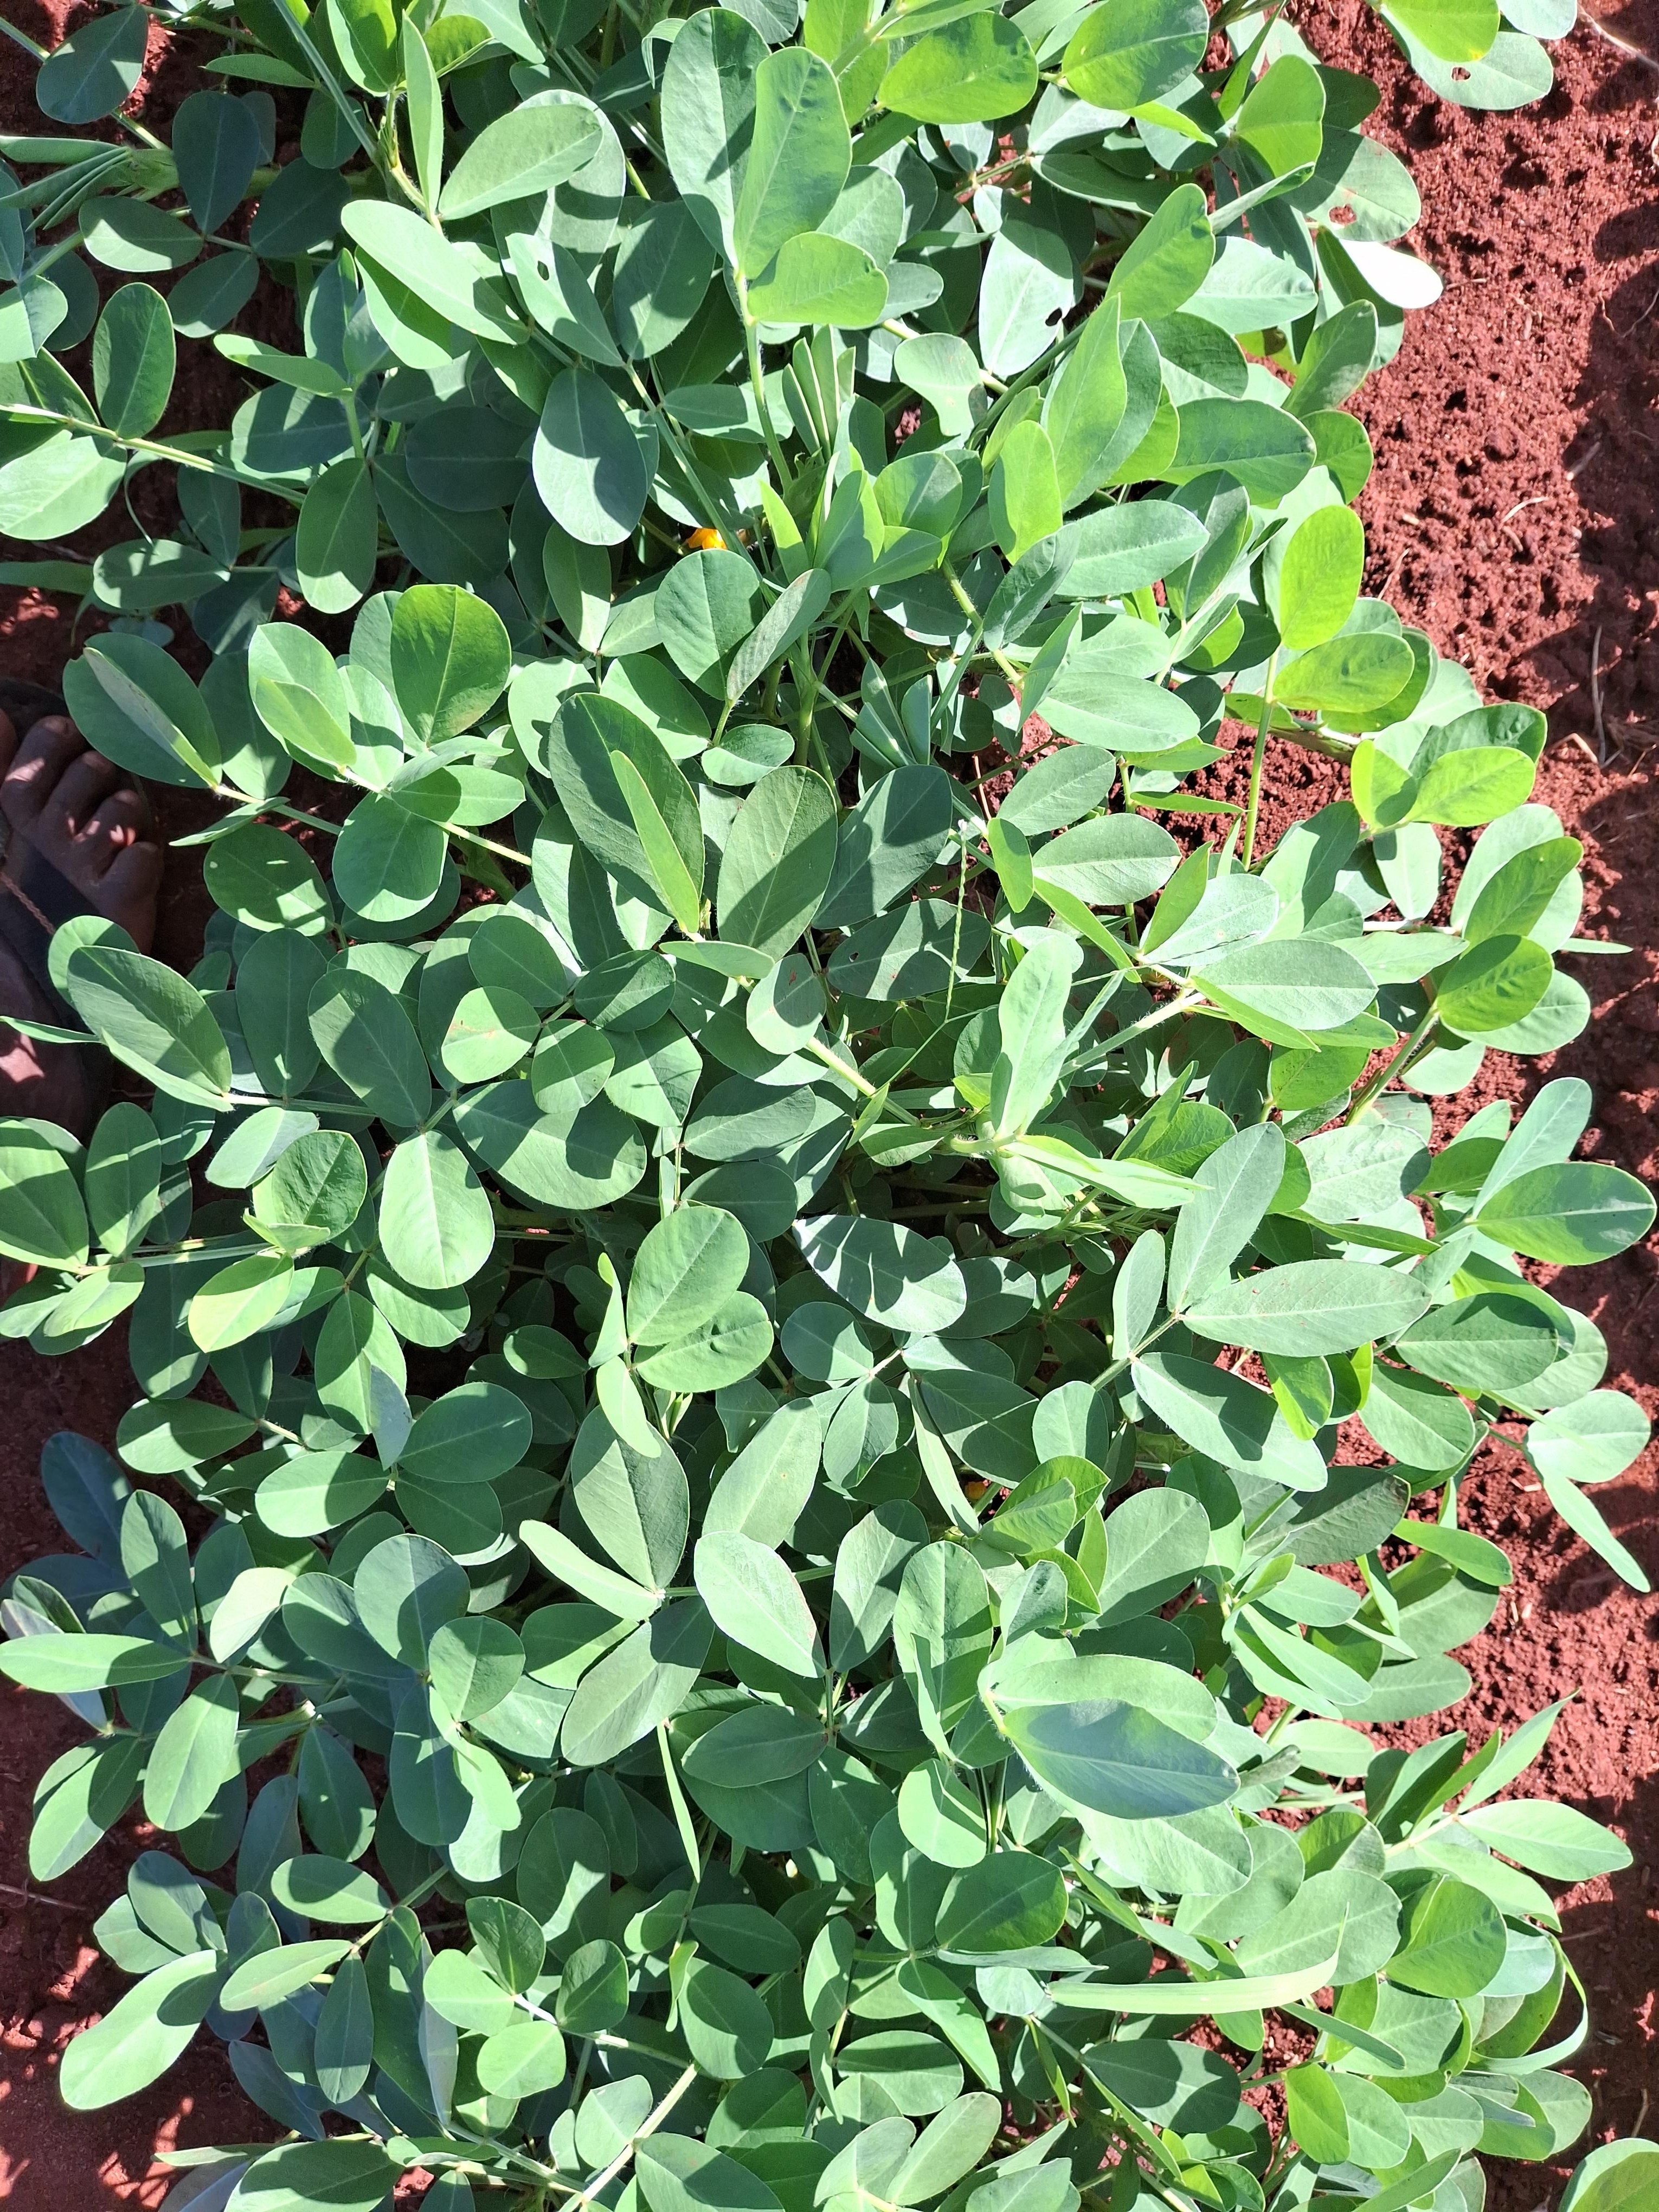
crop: groundnut
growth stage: flowering
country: Kenya
